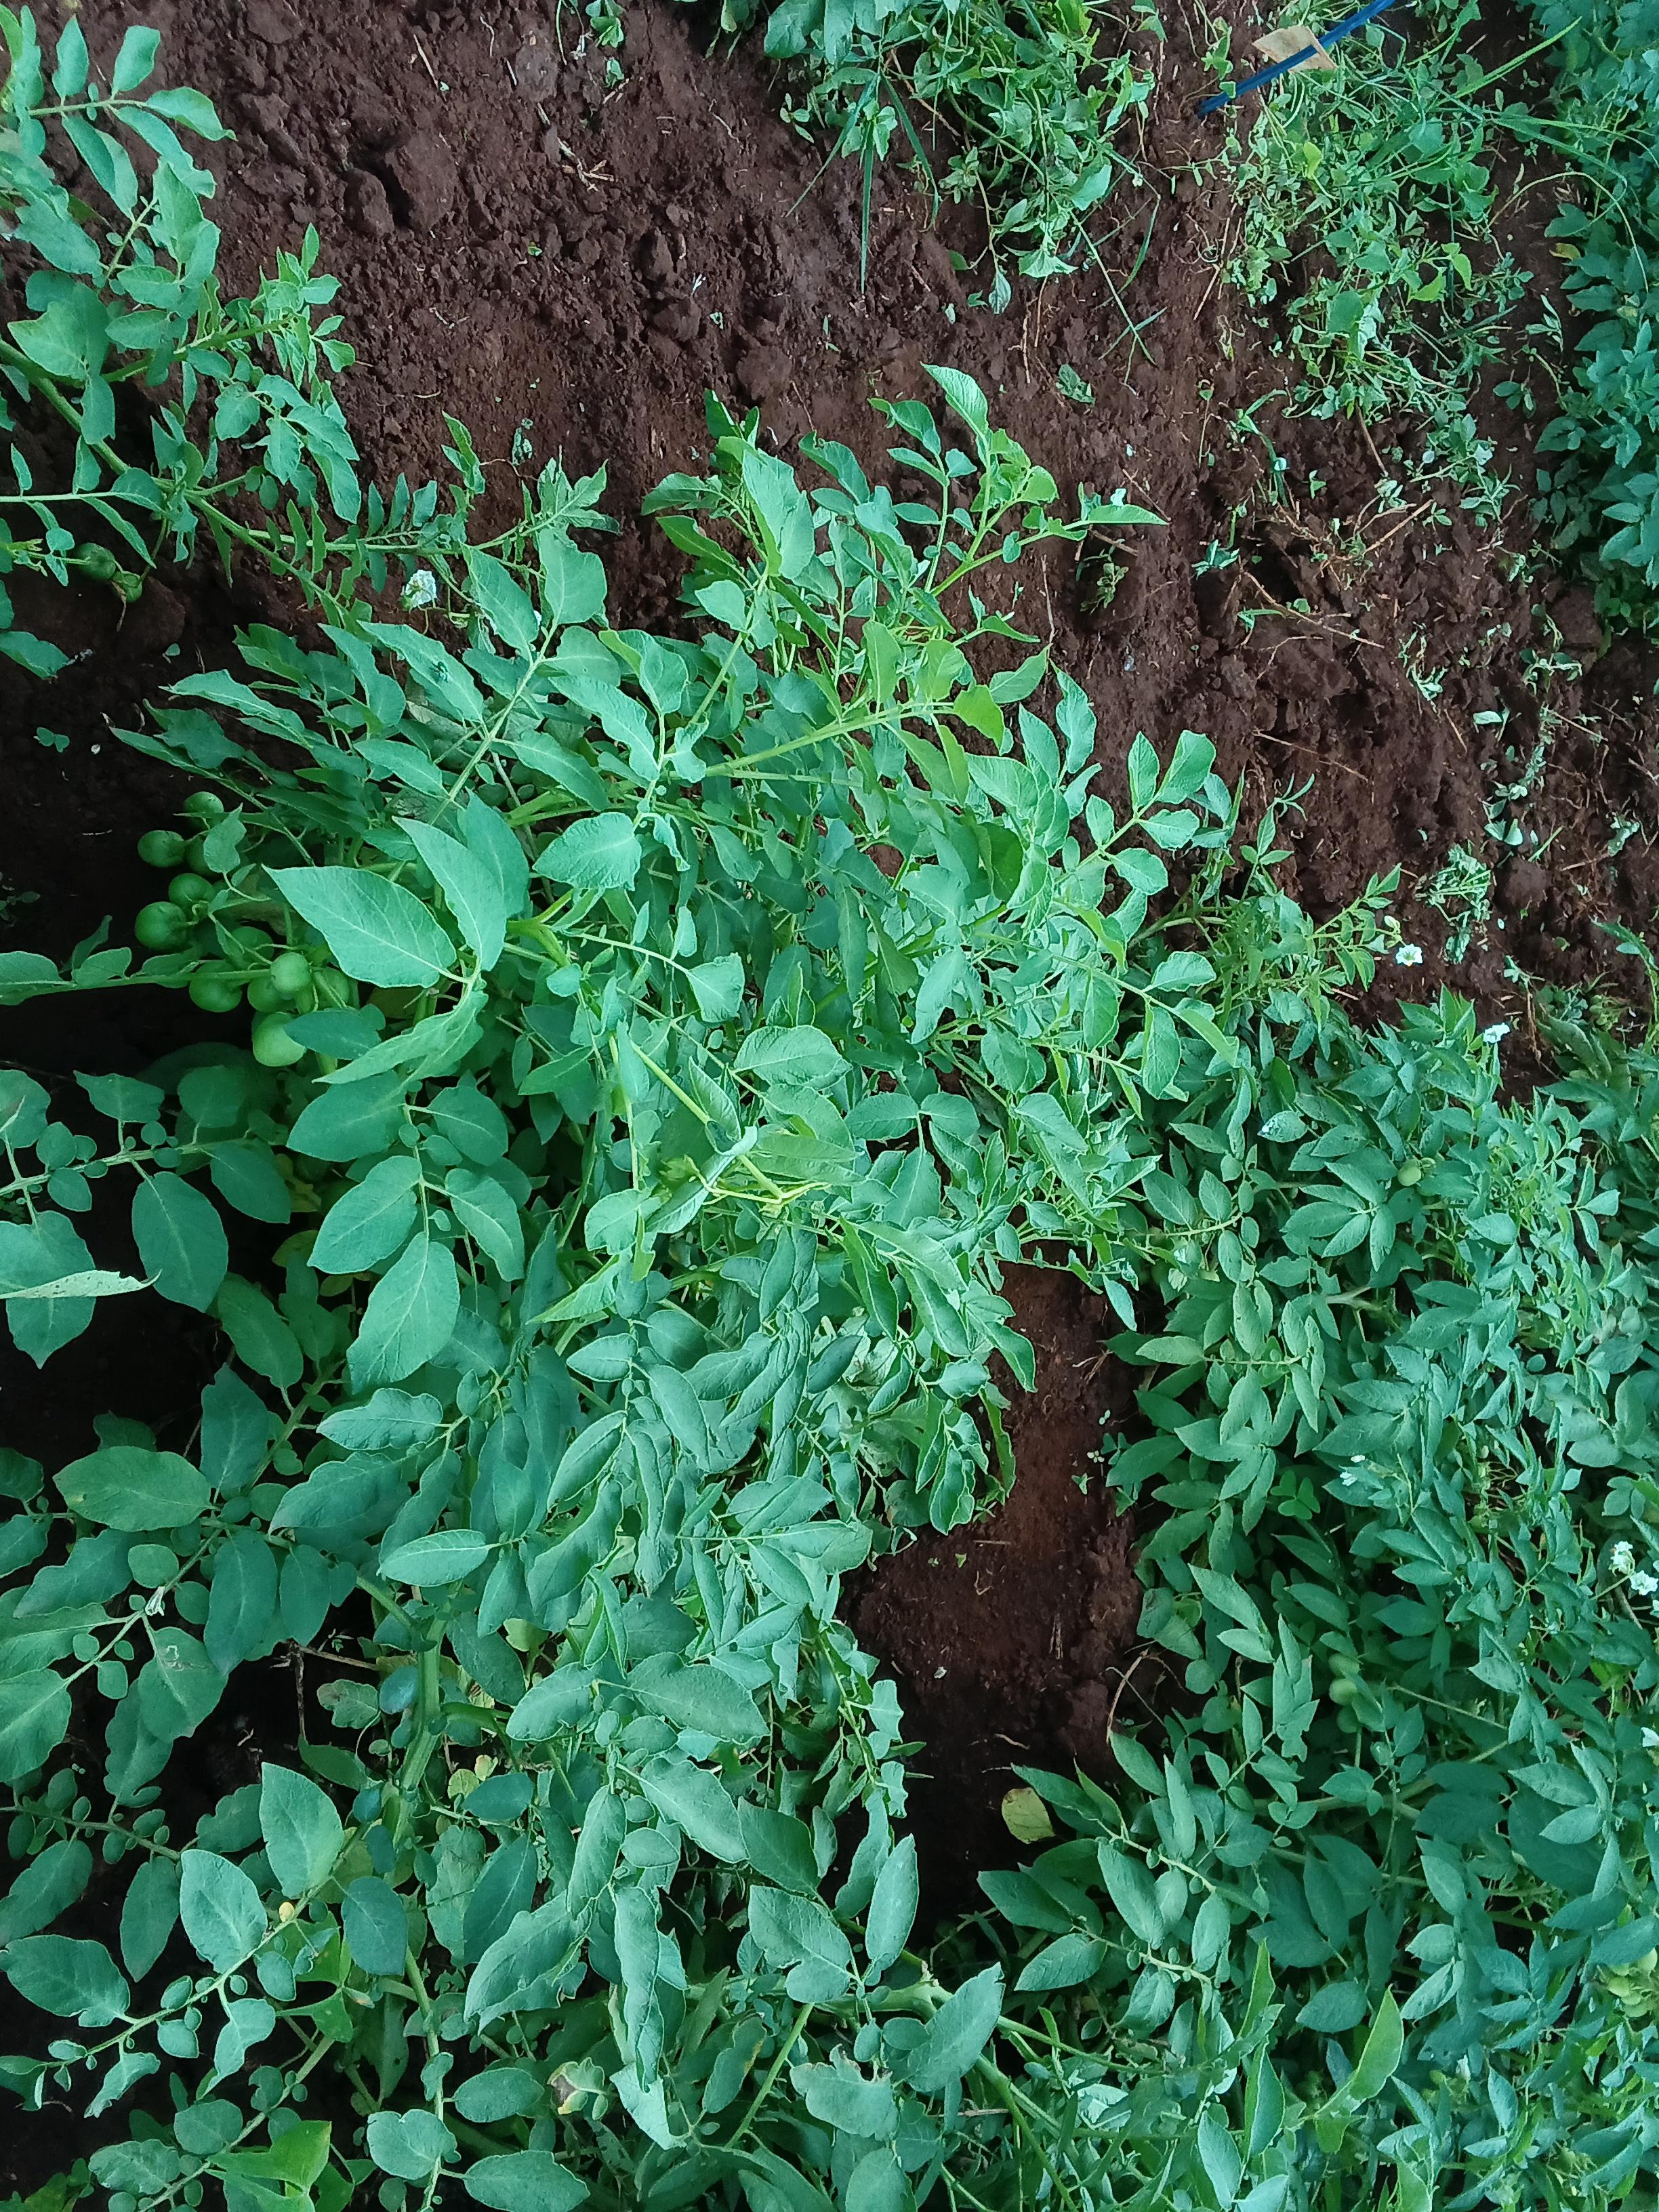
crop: potato
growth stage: flowering
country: Kenya
